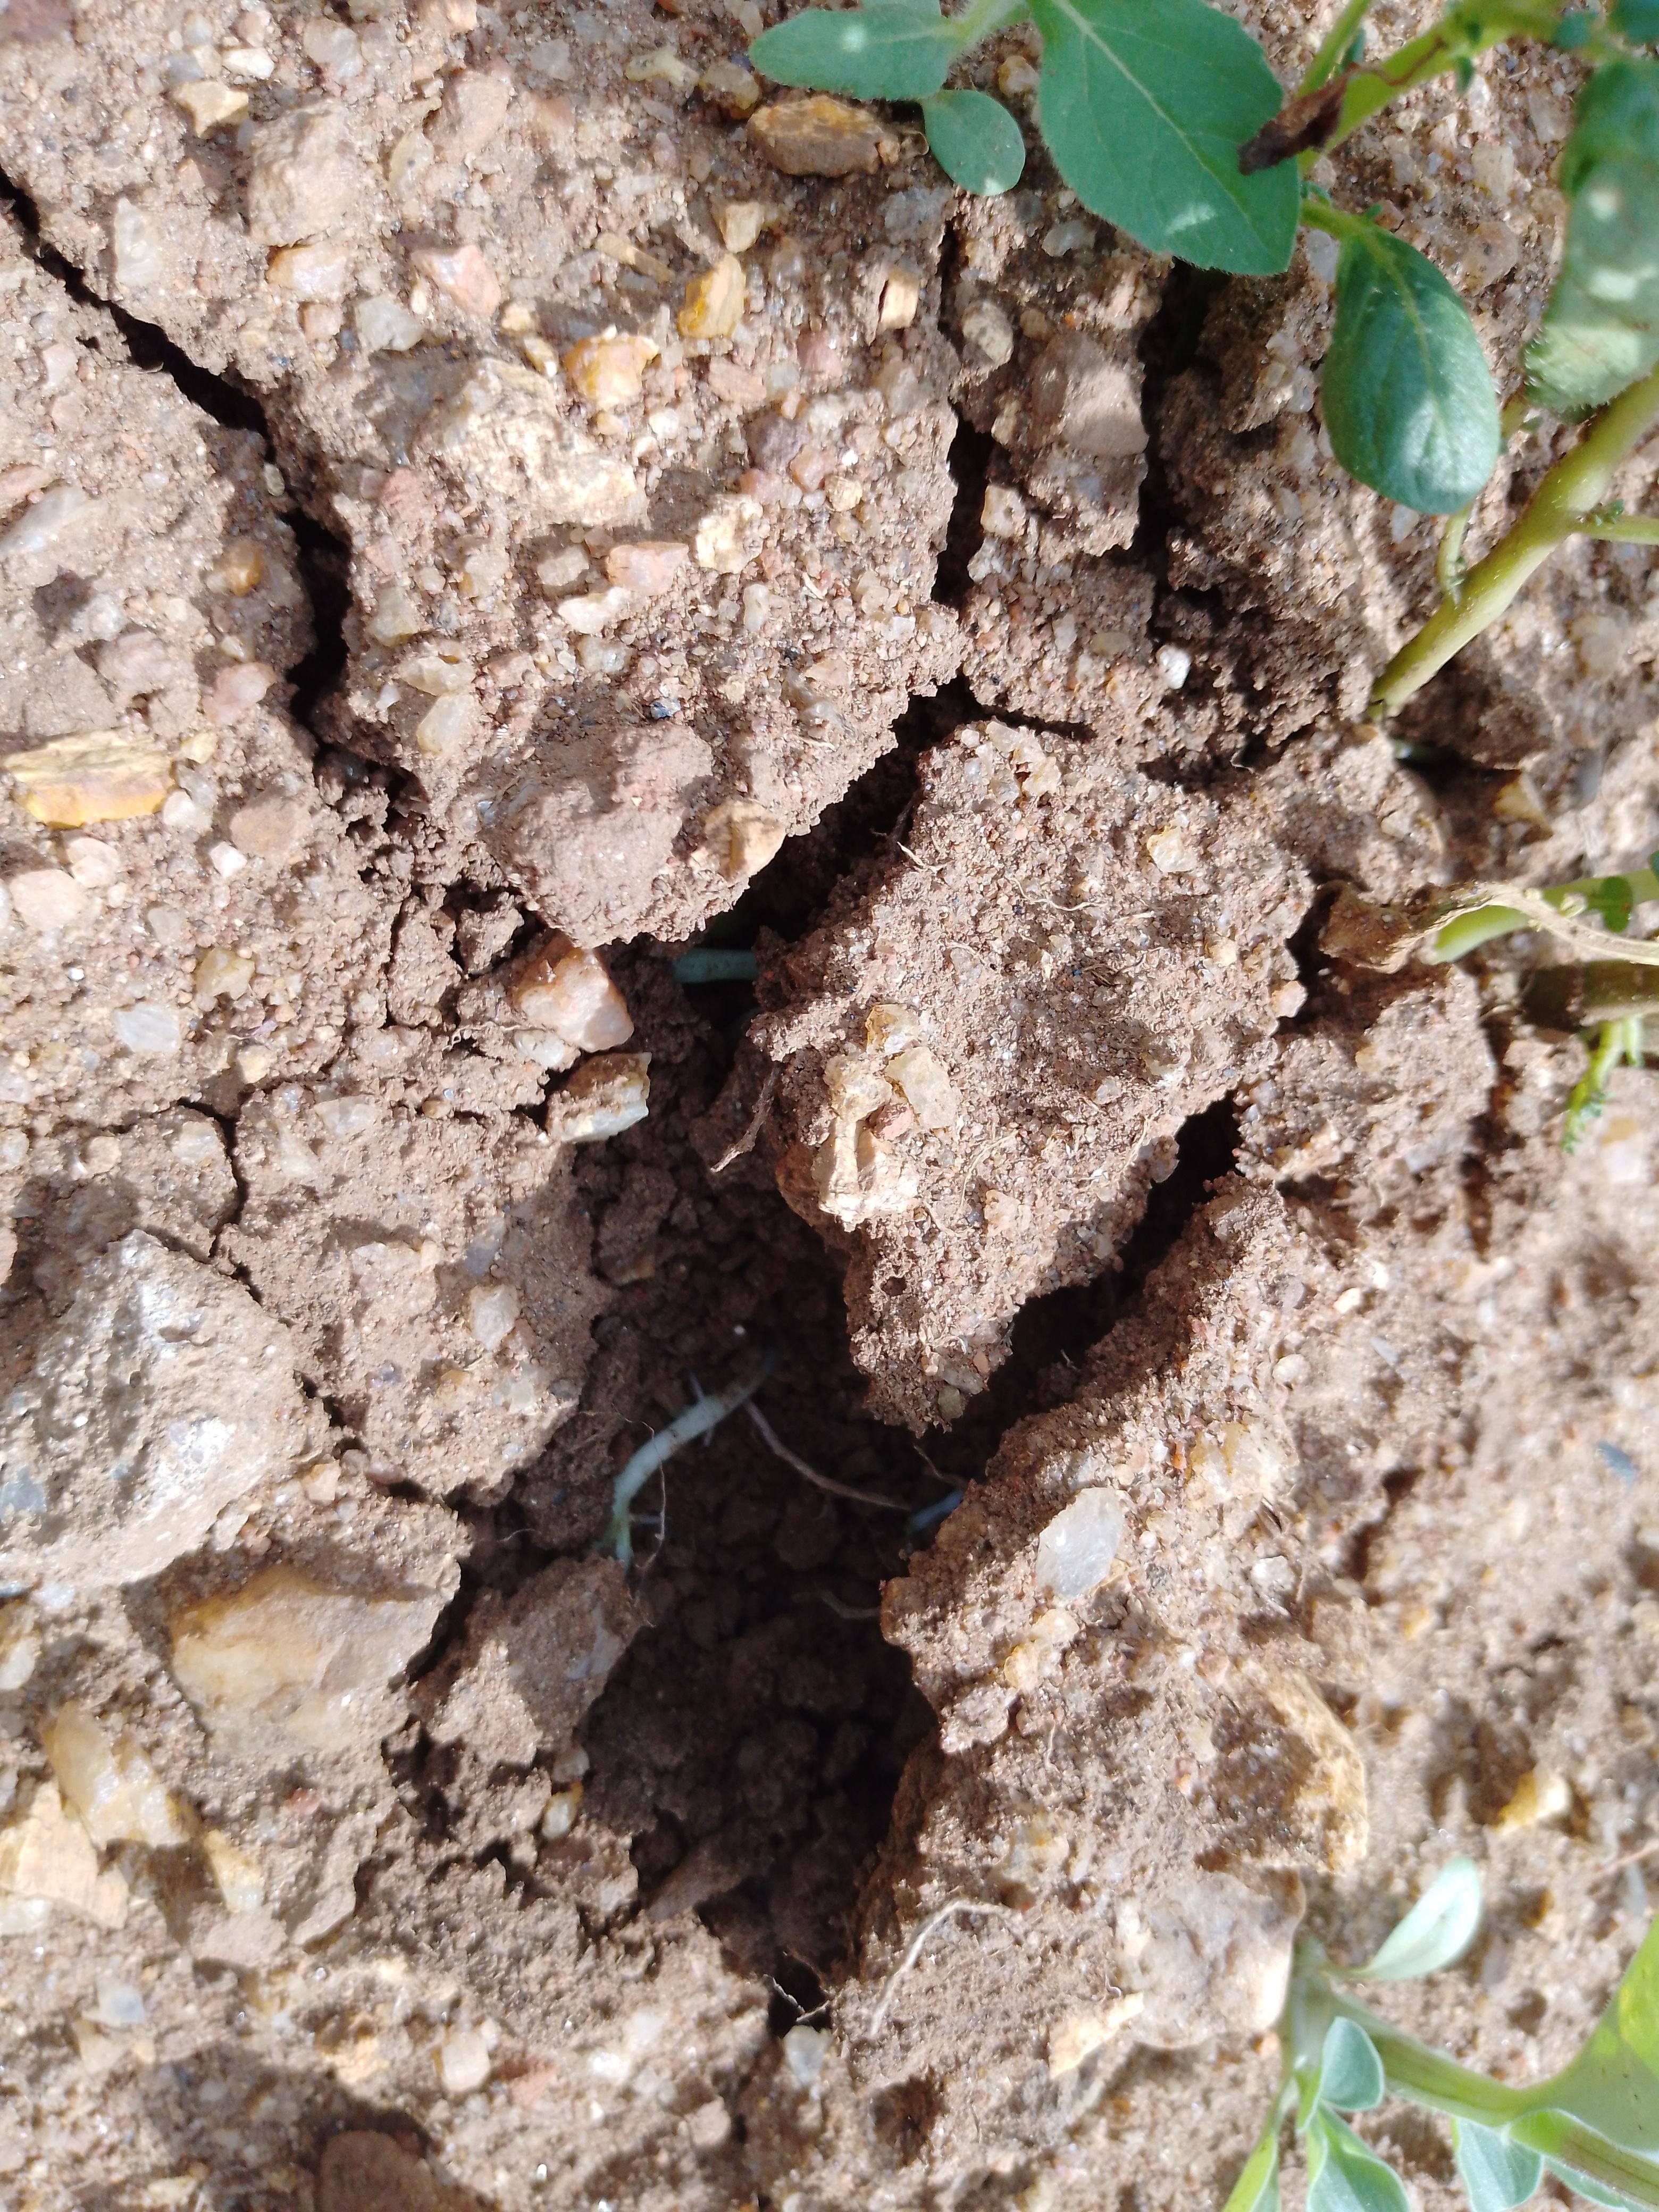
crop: potato
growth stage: harvest maturity
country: Malawi
